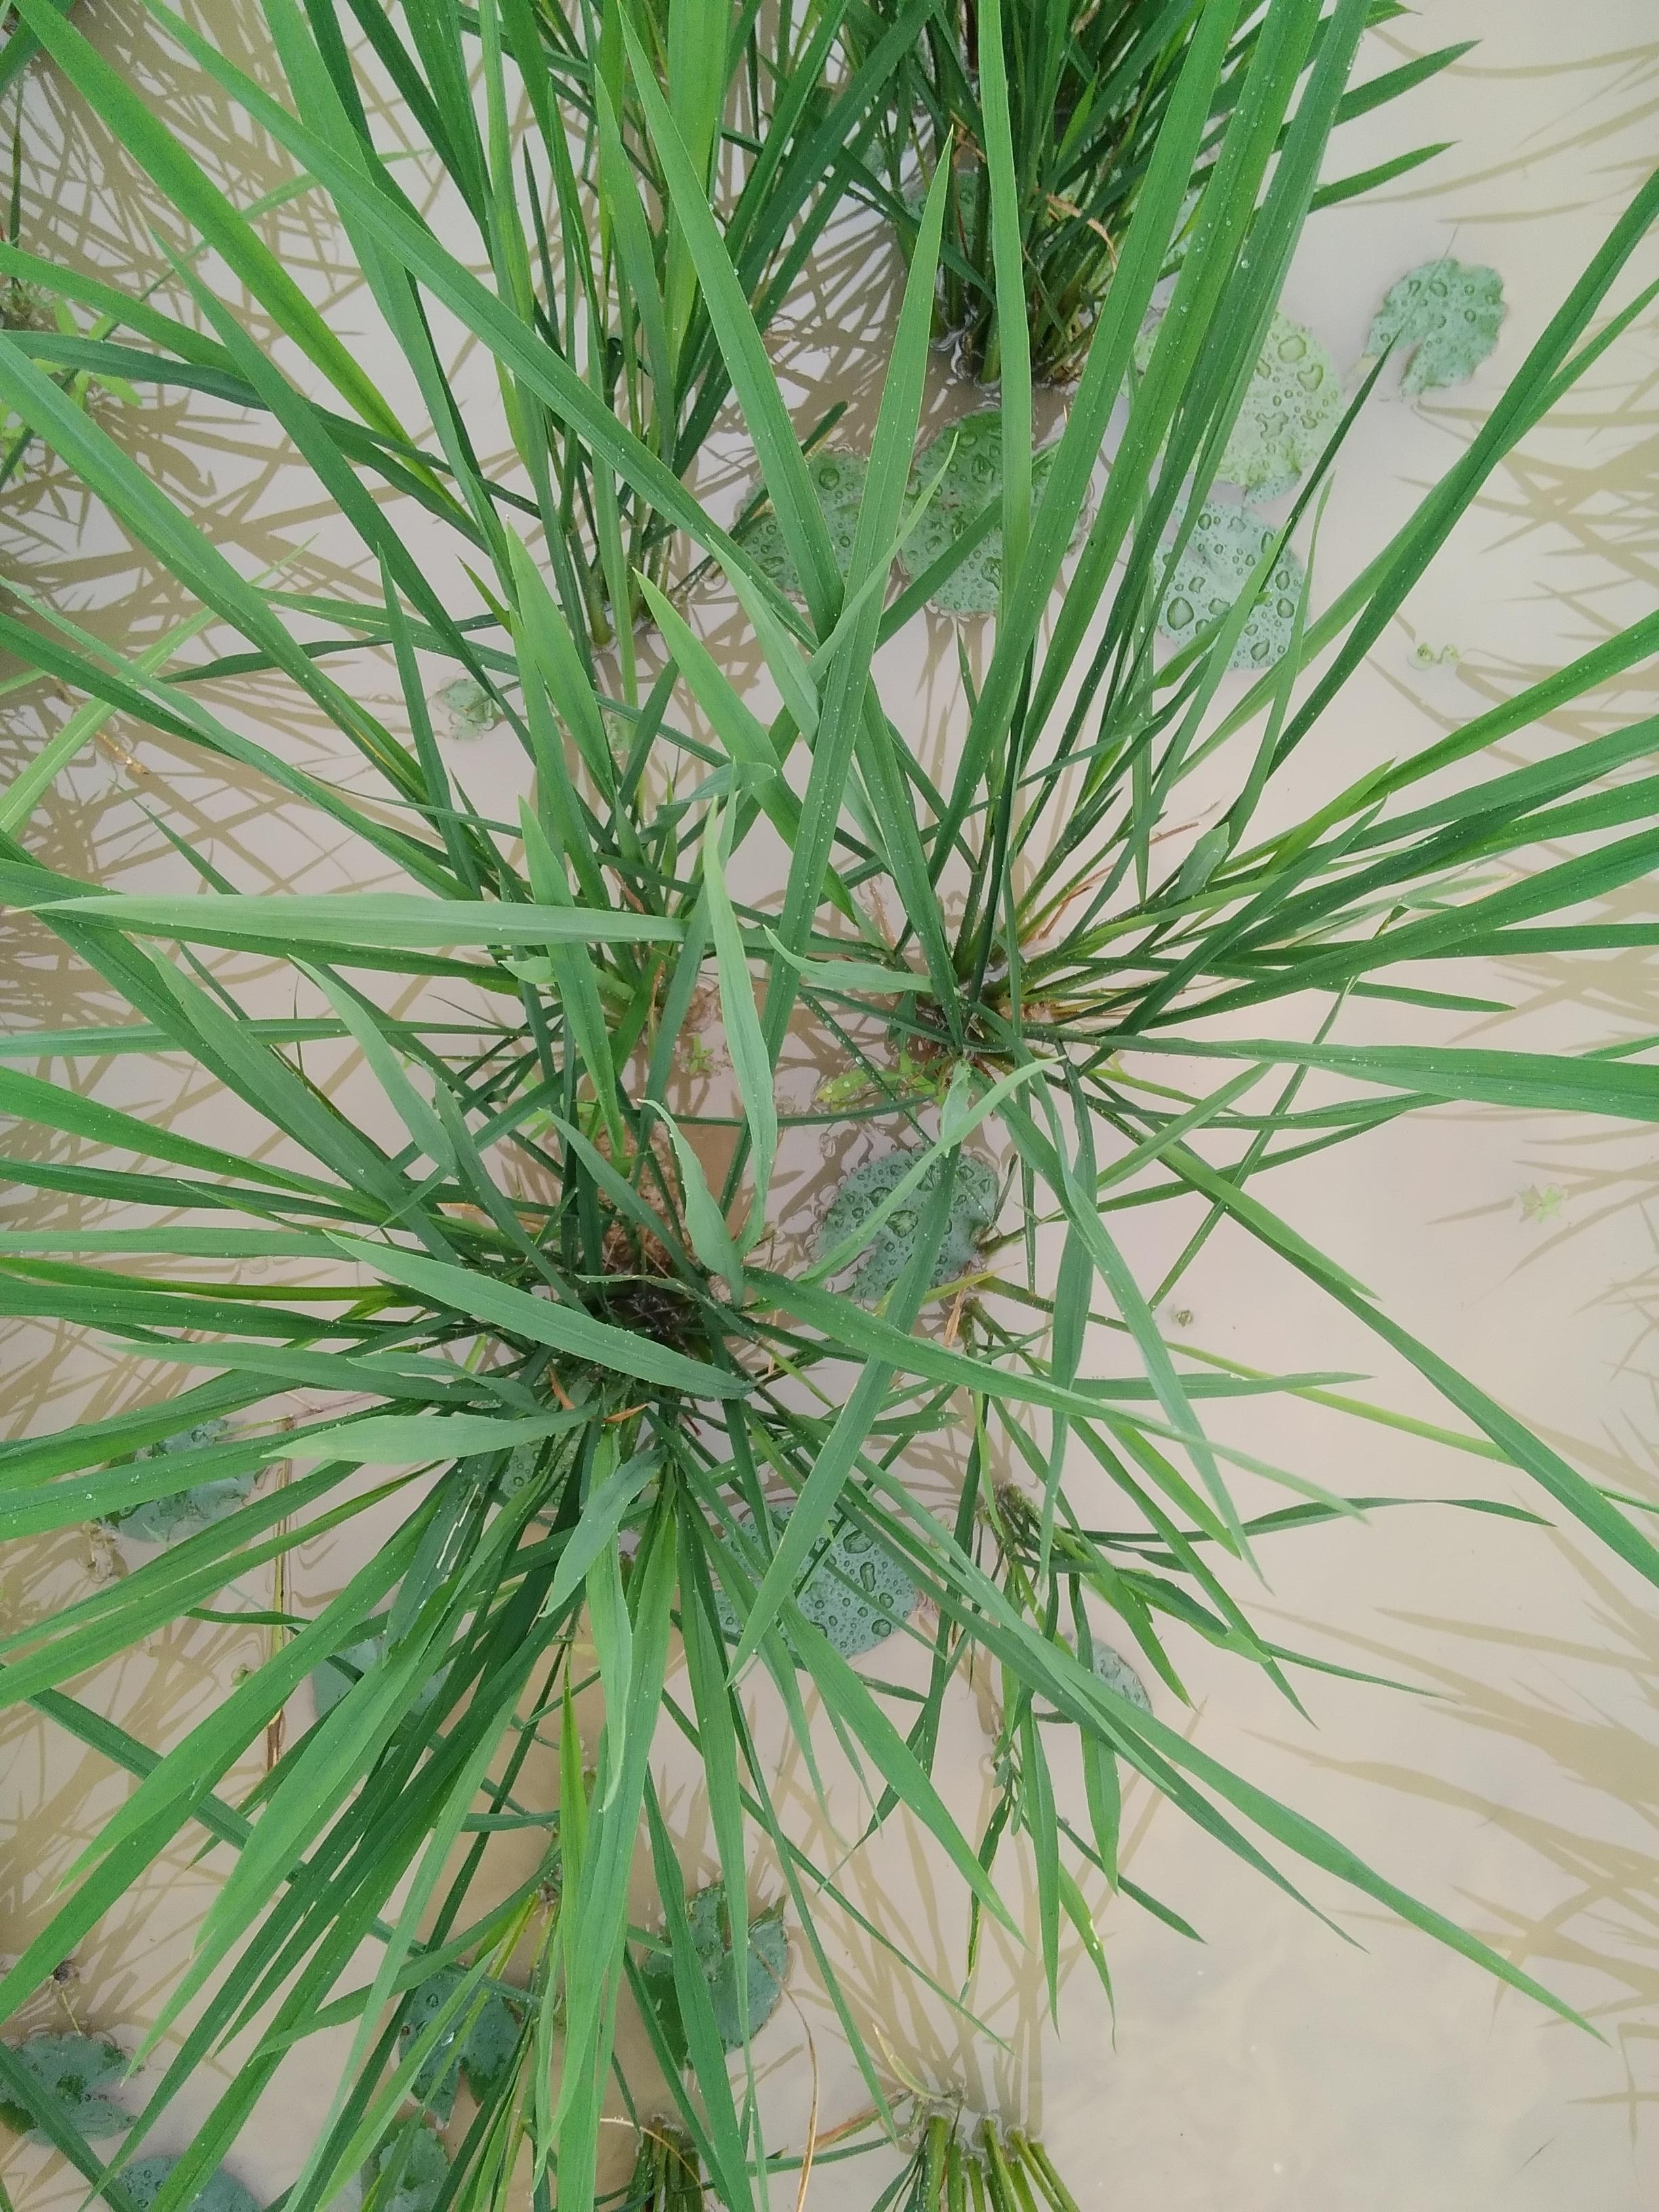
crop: rice
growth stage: vegetative
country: Nigeria
